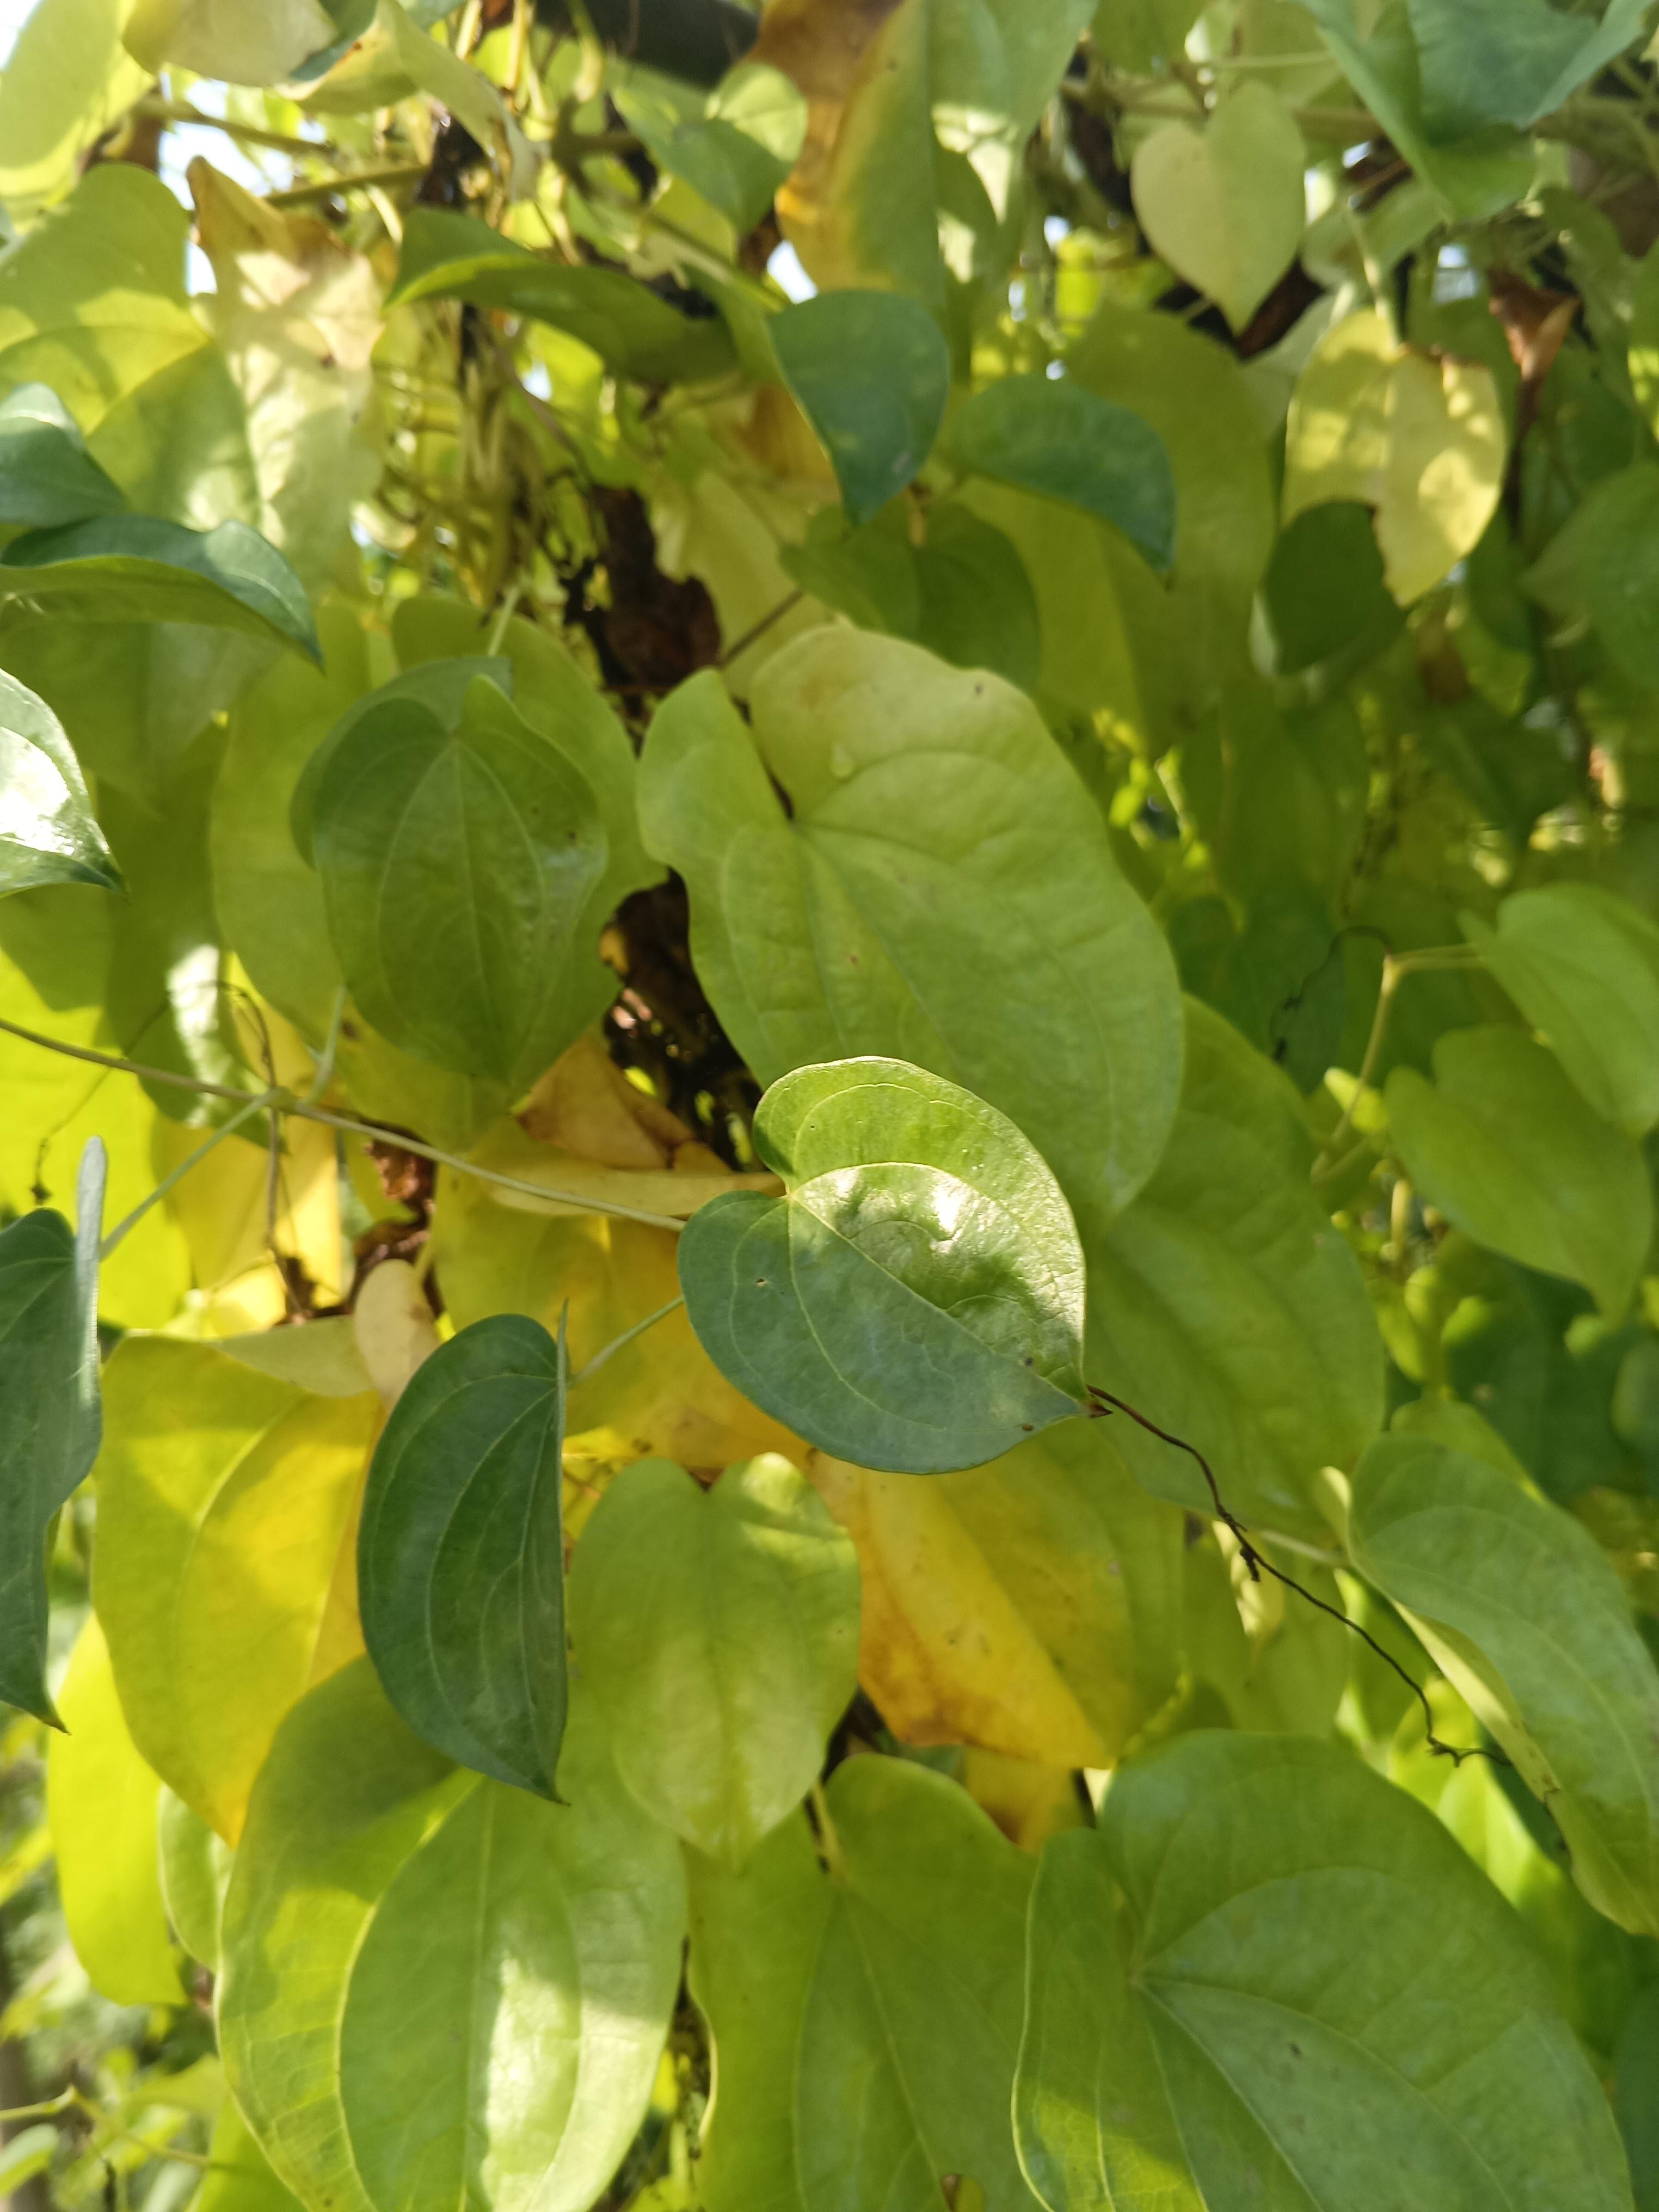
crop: yam
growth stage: maturity
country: Nigeria
